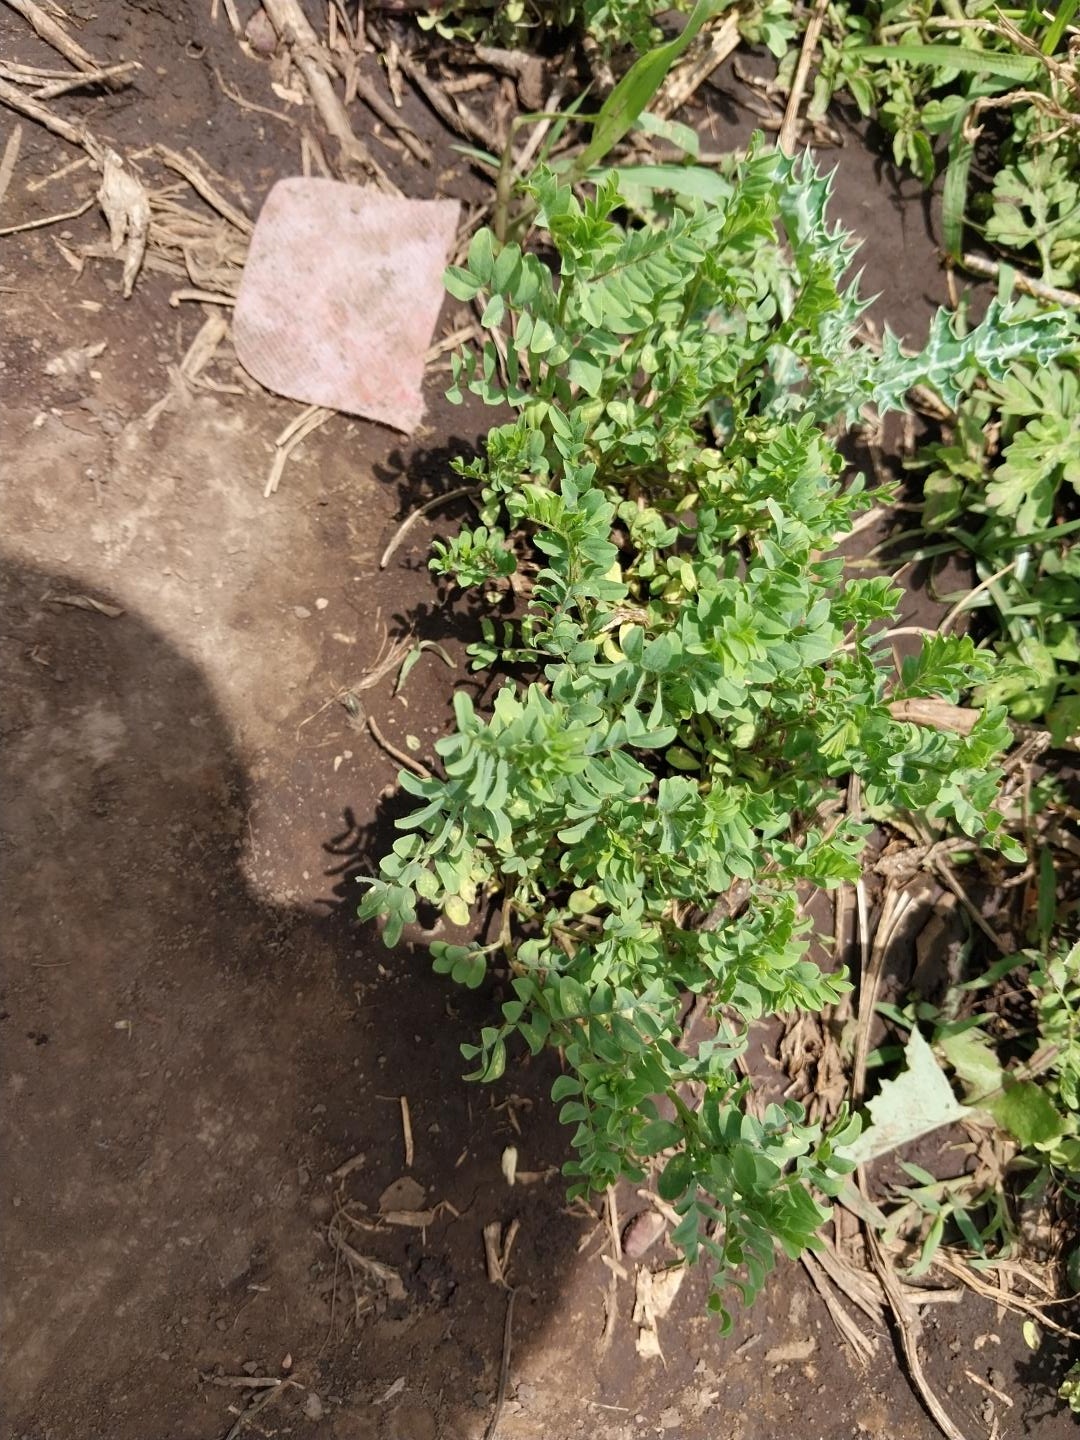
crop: lentil
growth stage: vegetative
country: Tanzania
